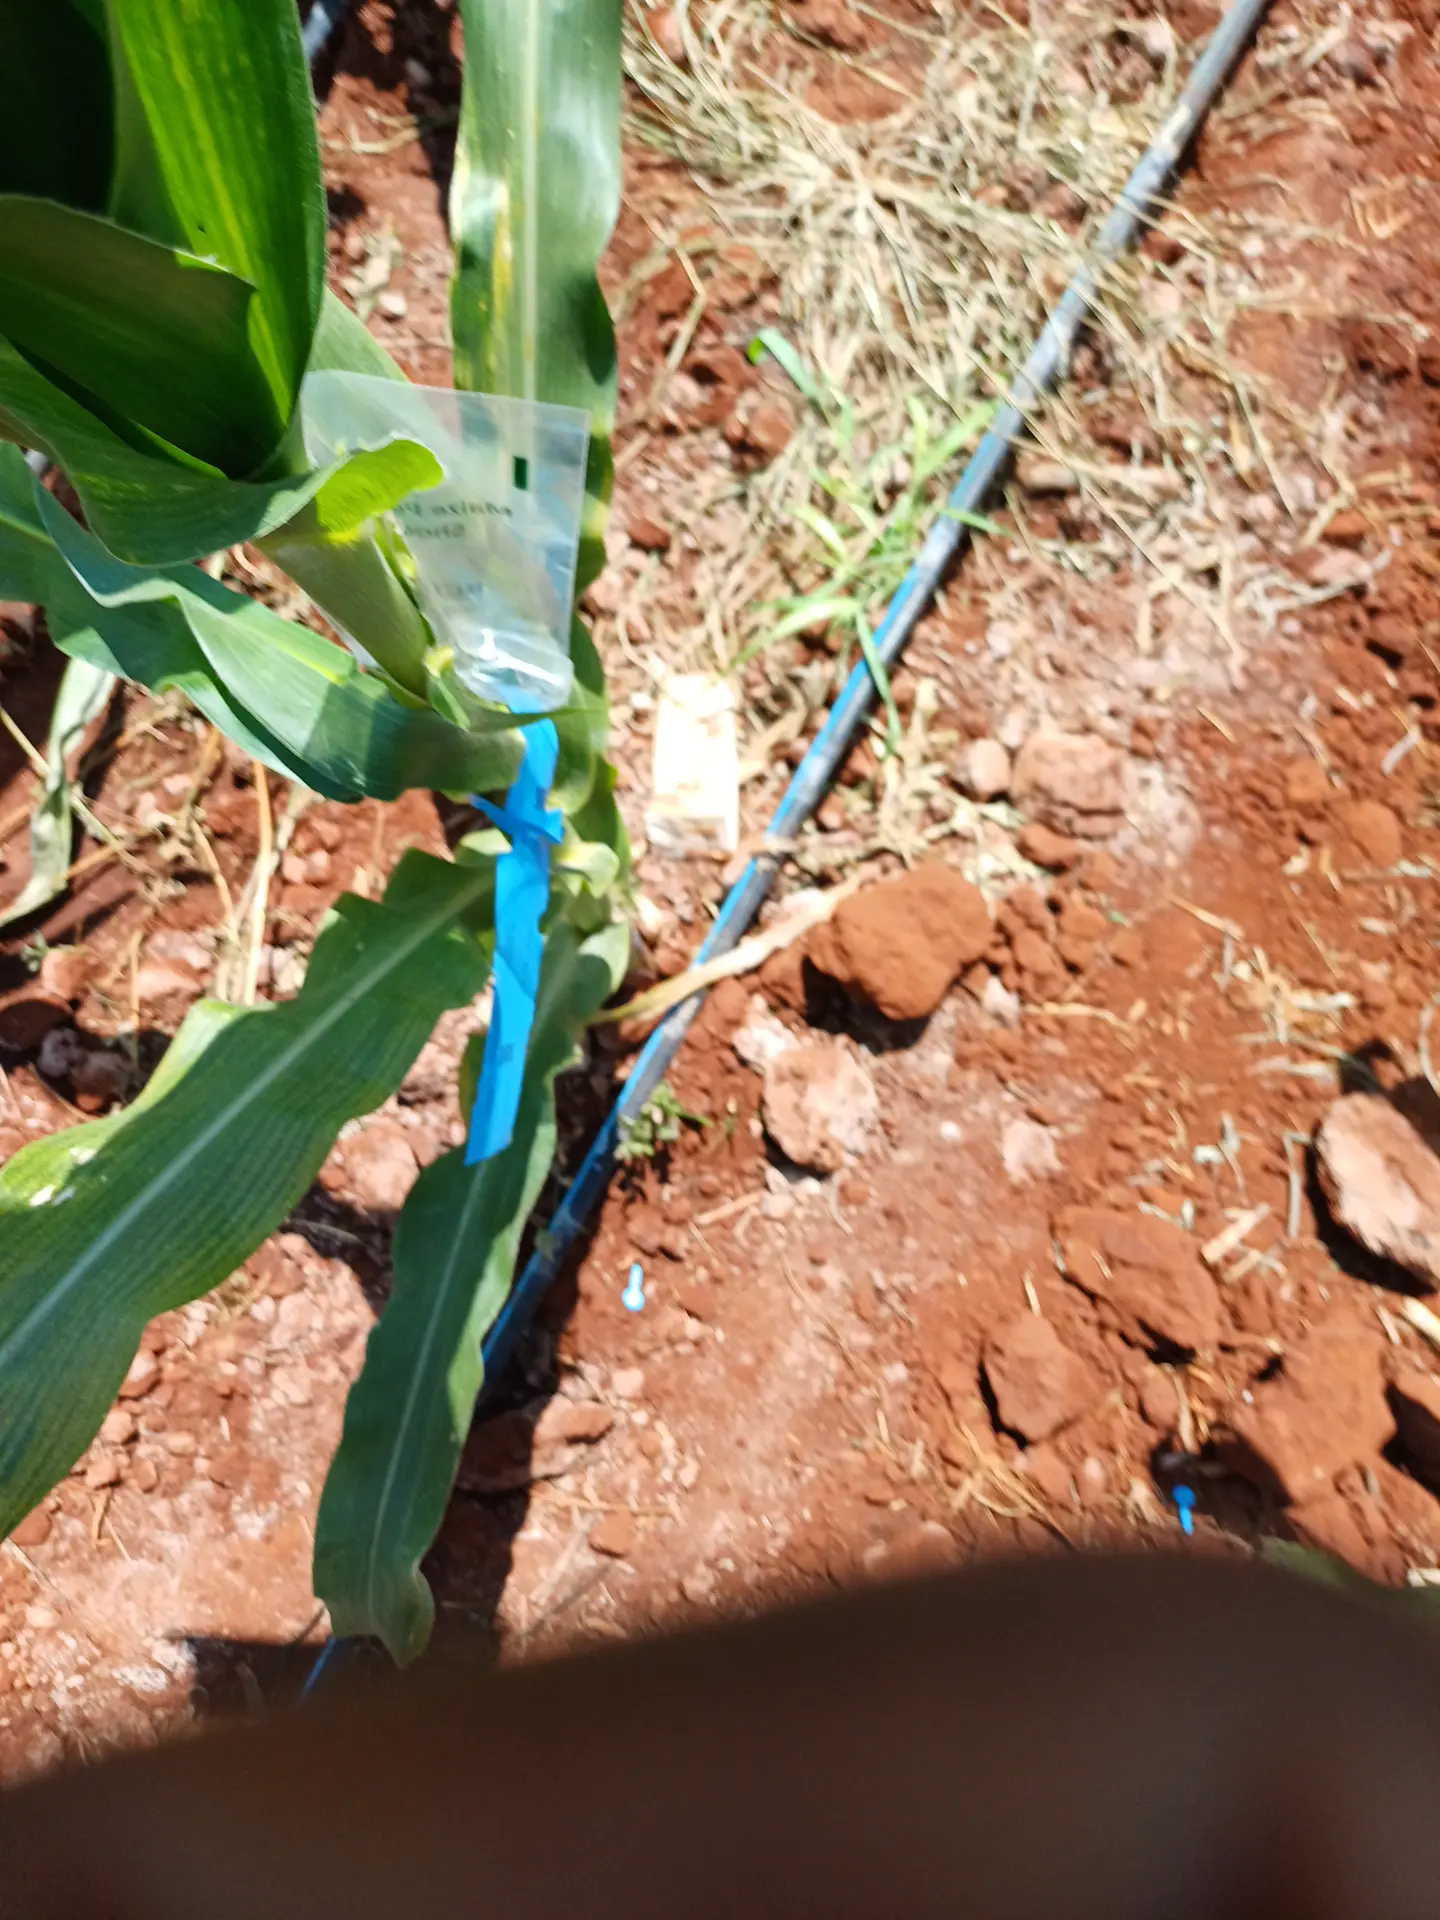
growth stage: vegetative
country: Kenya
